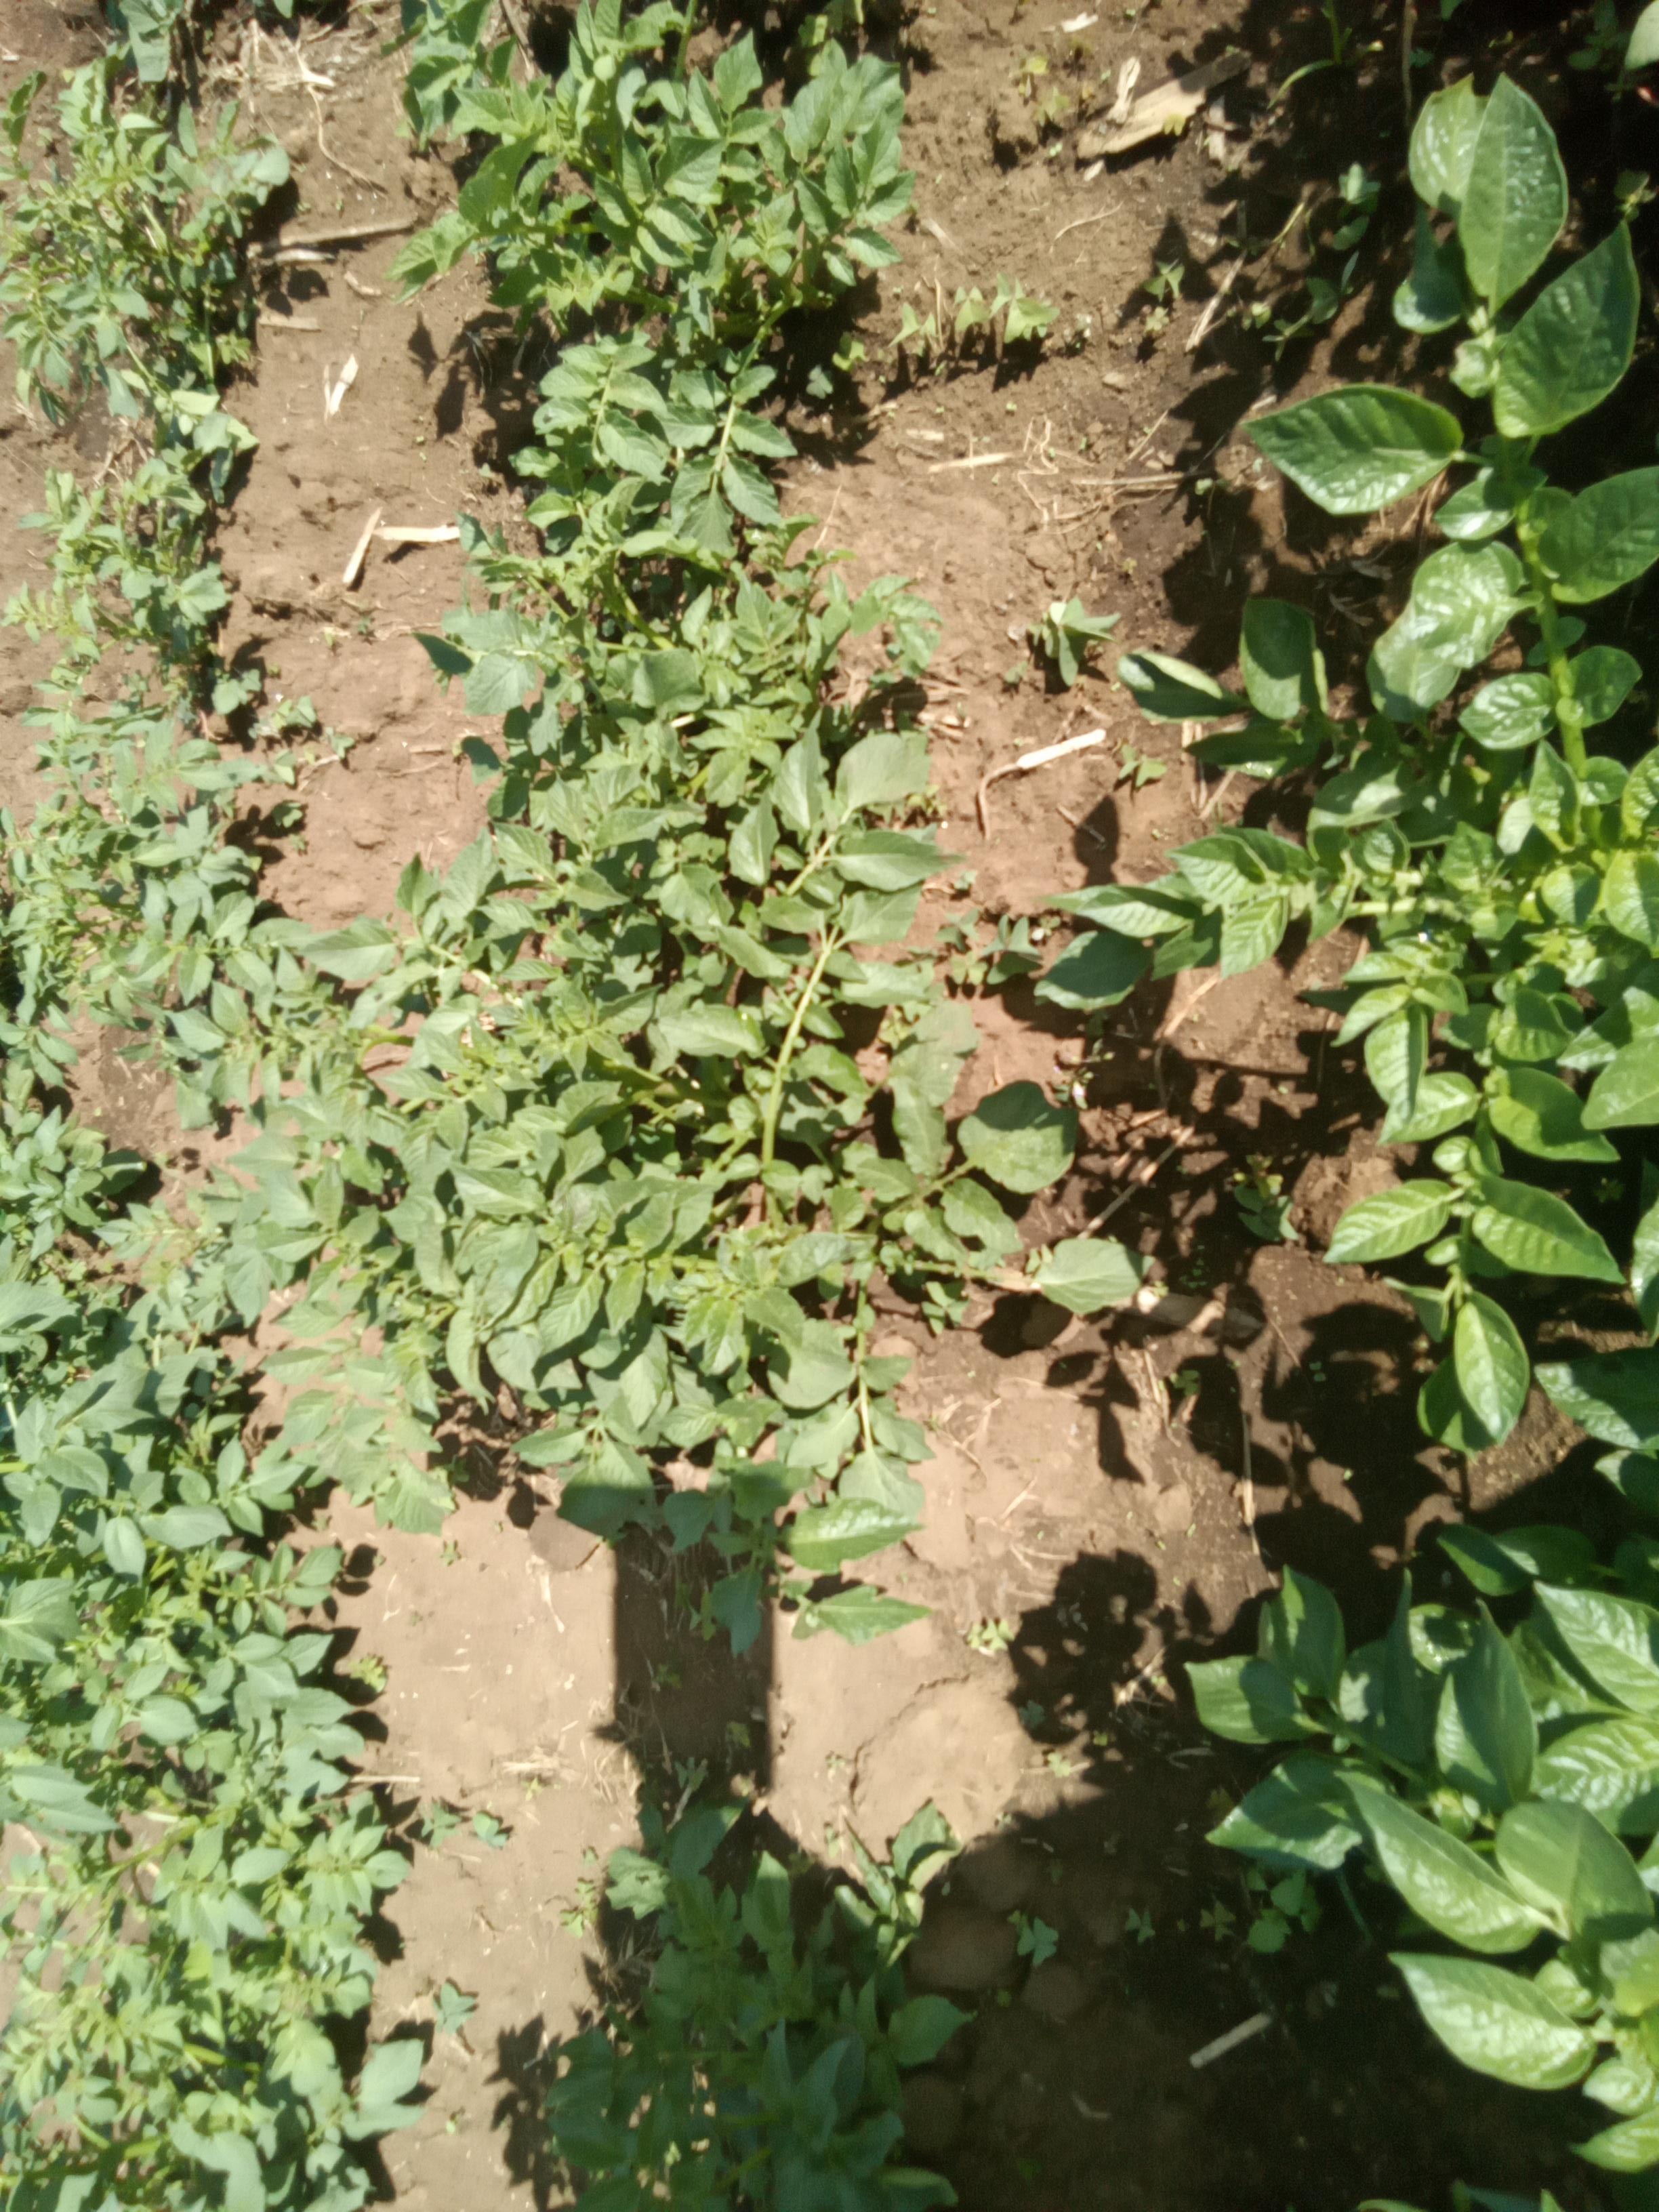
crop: potato
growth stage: vegetative
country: Kenya
